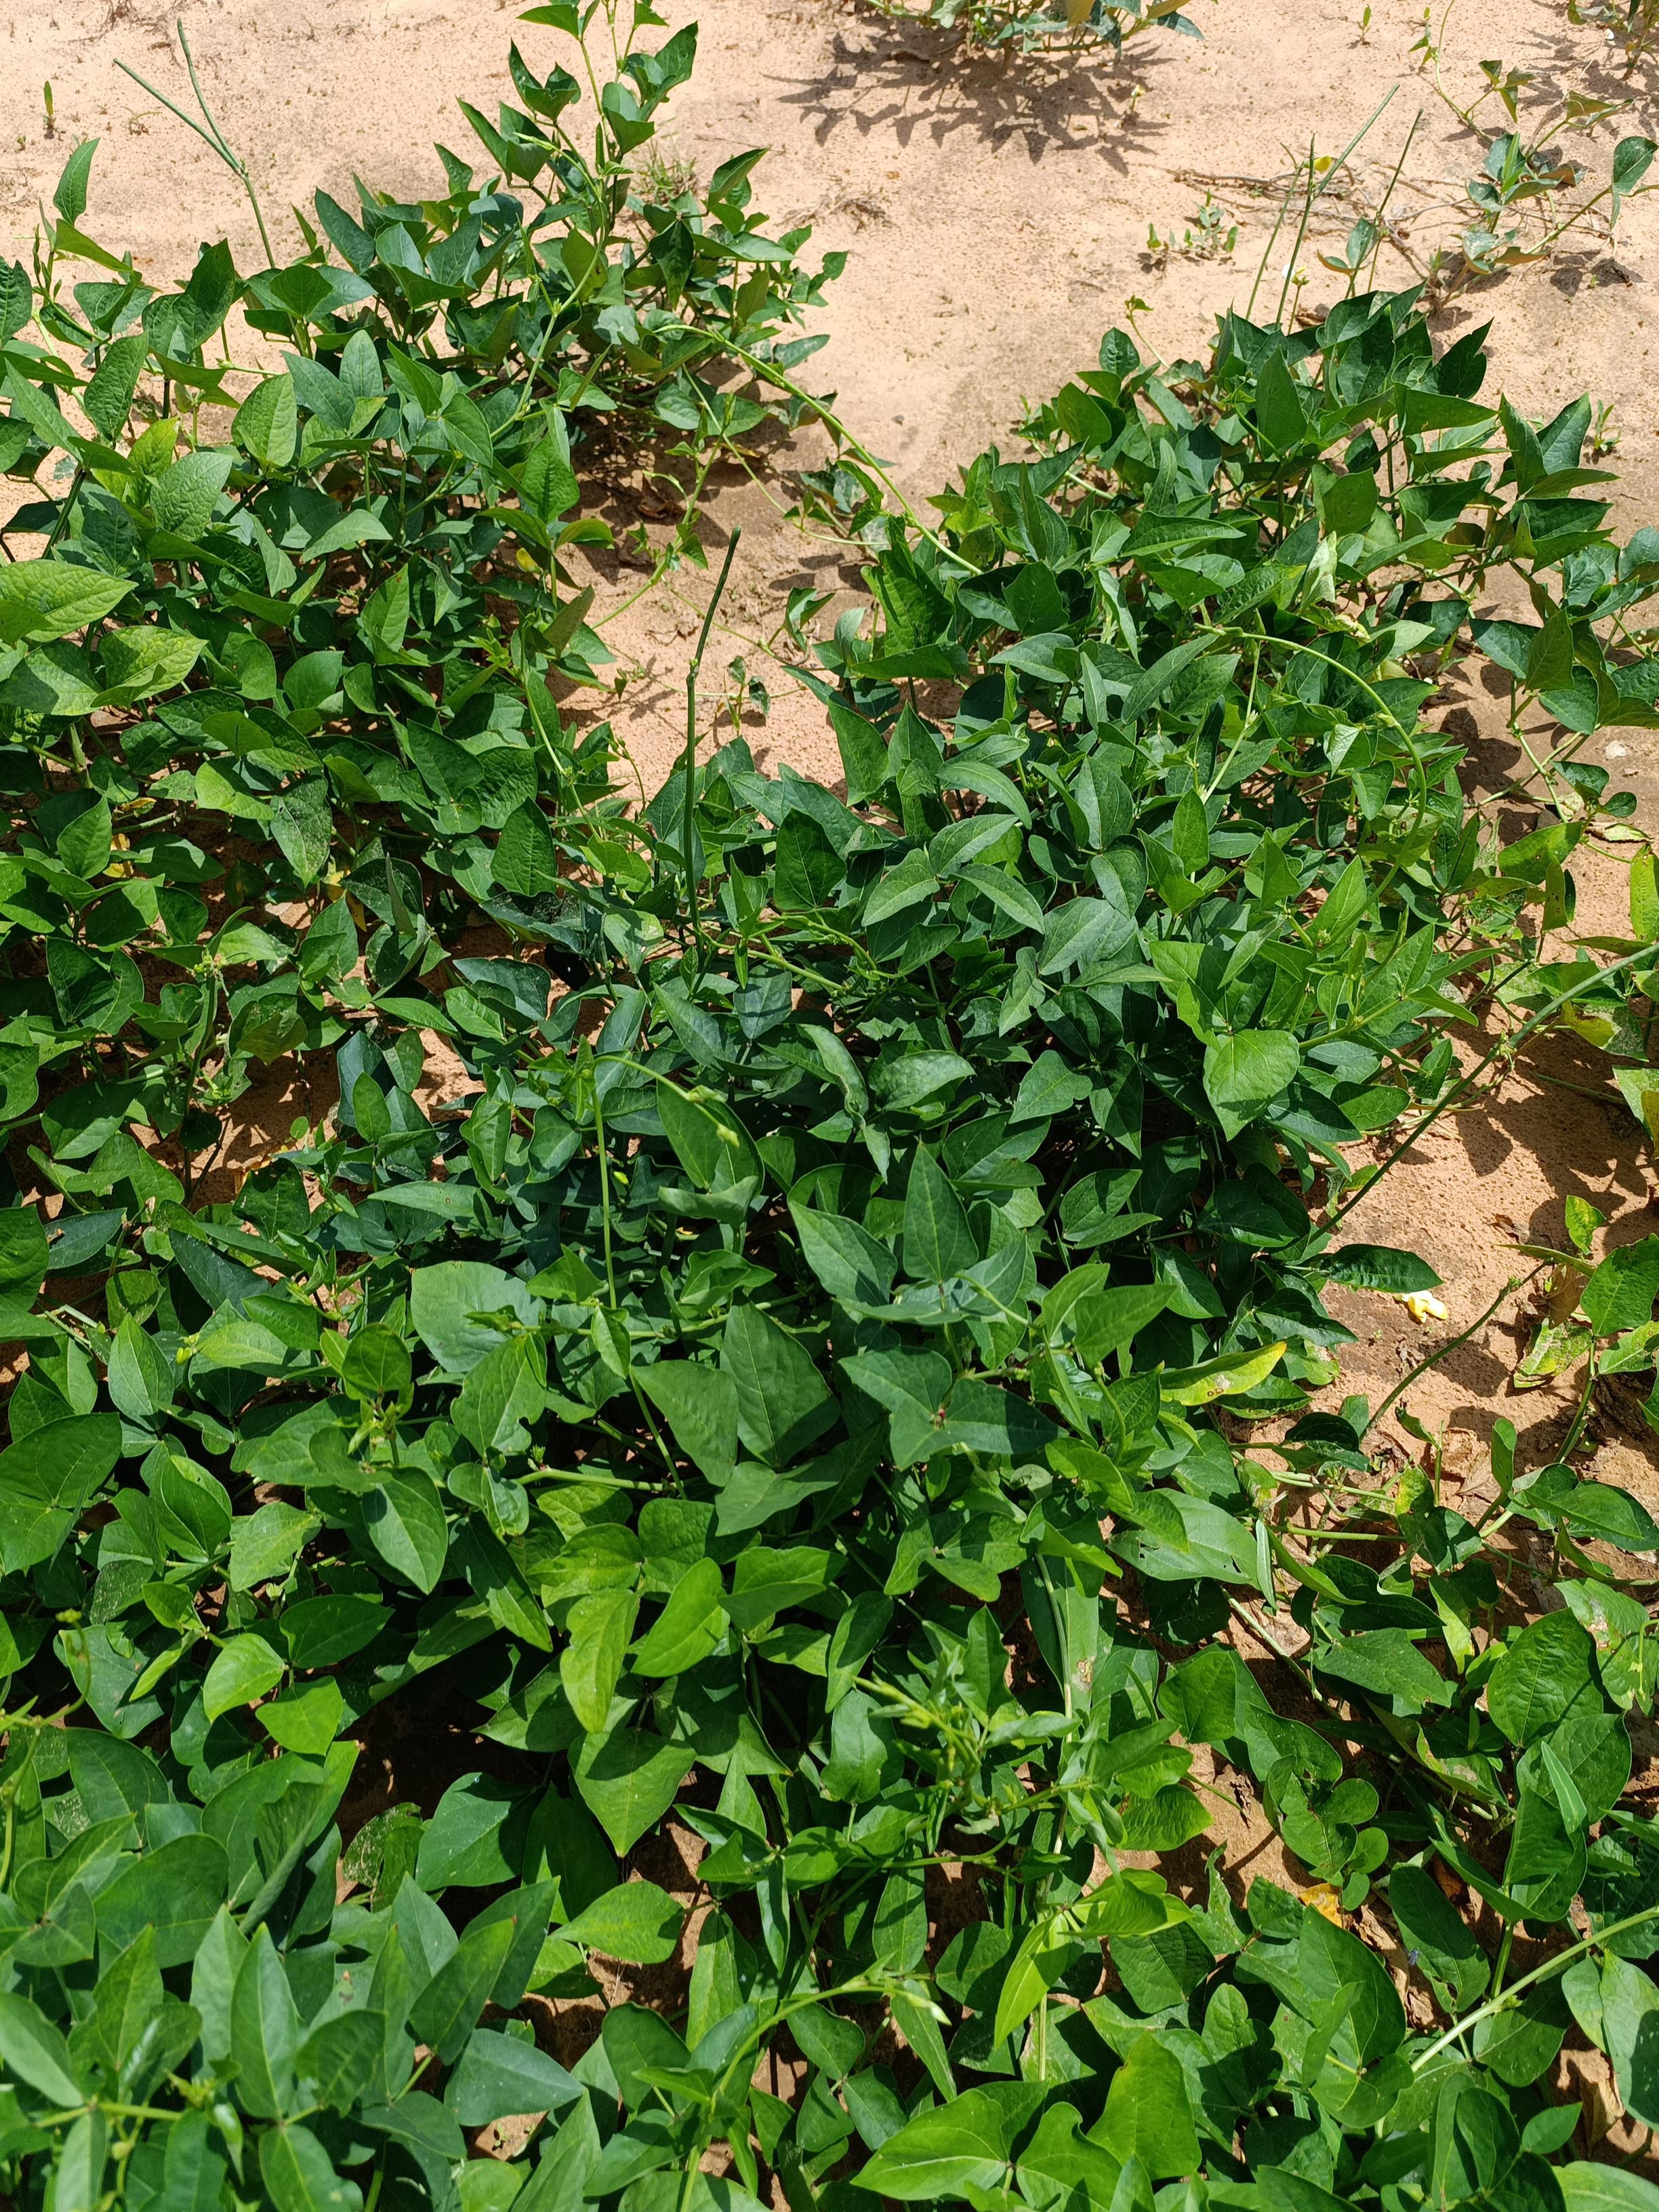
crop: cowpea
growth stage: development pod
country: Nigeria
